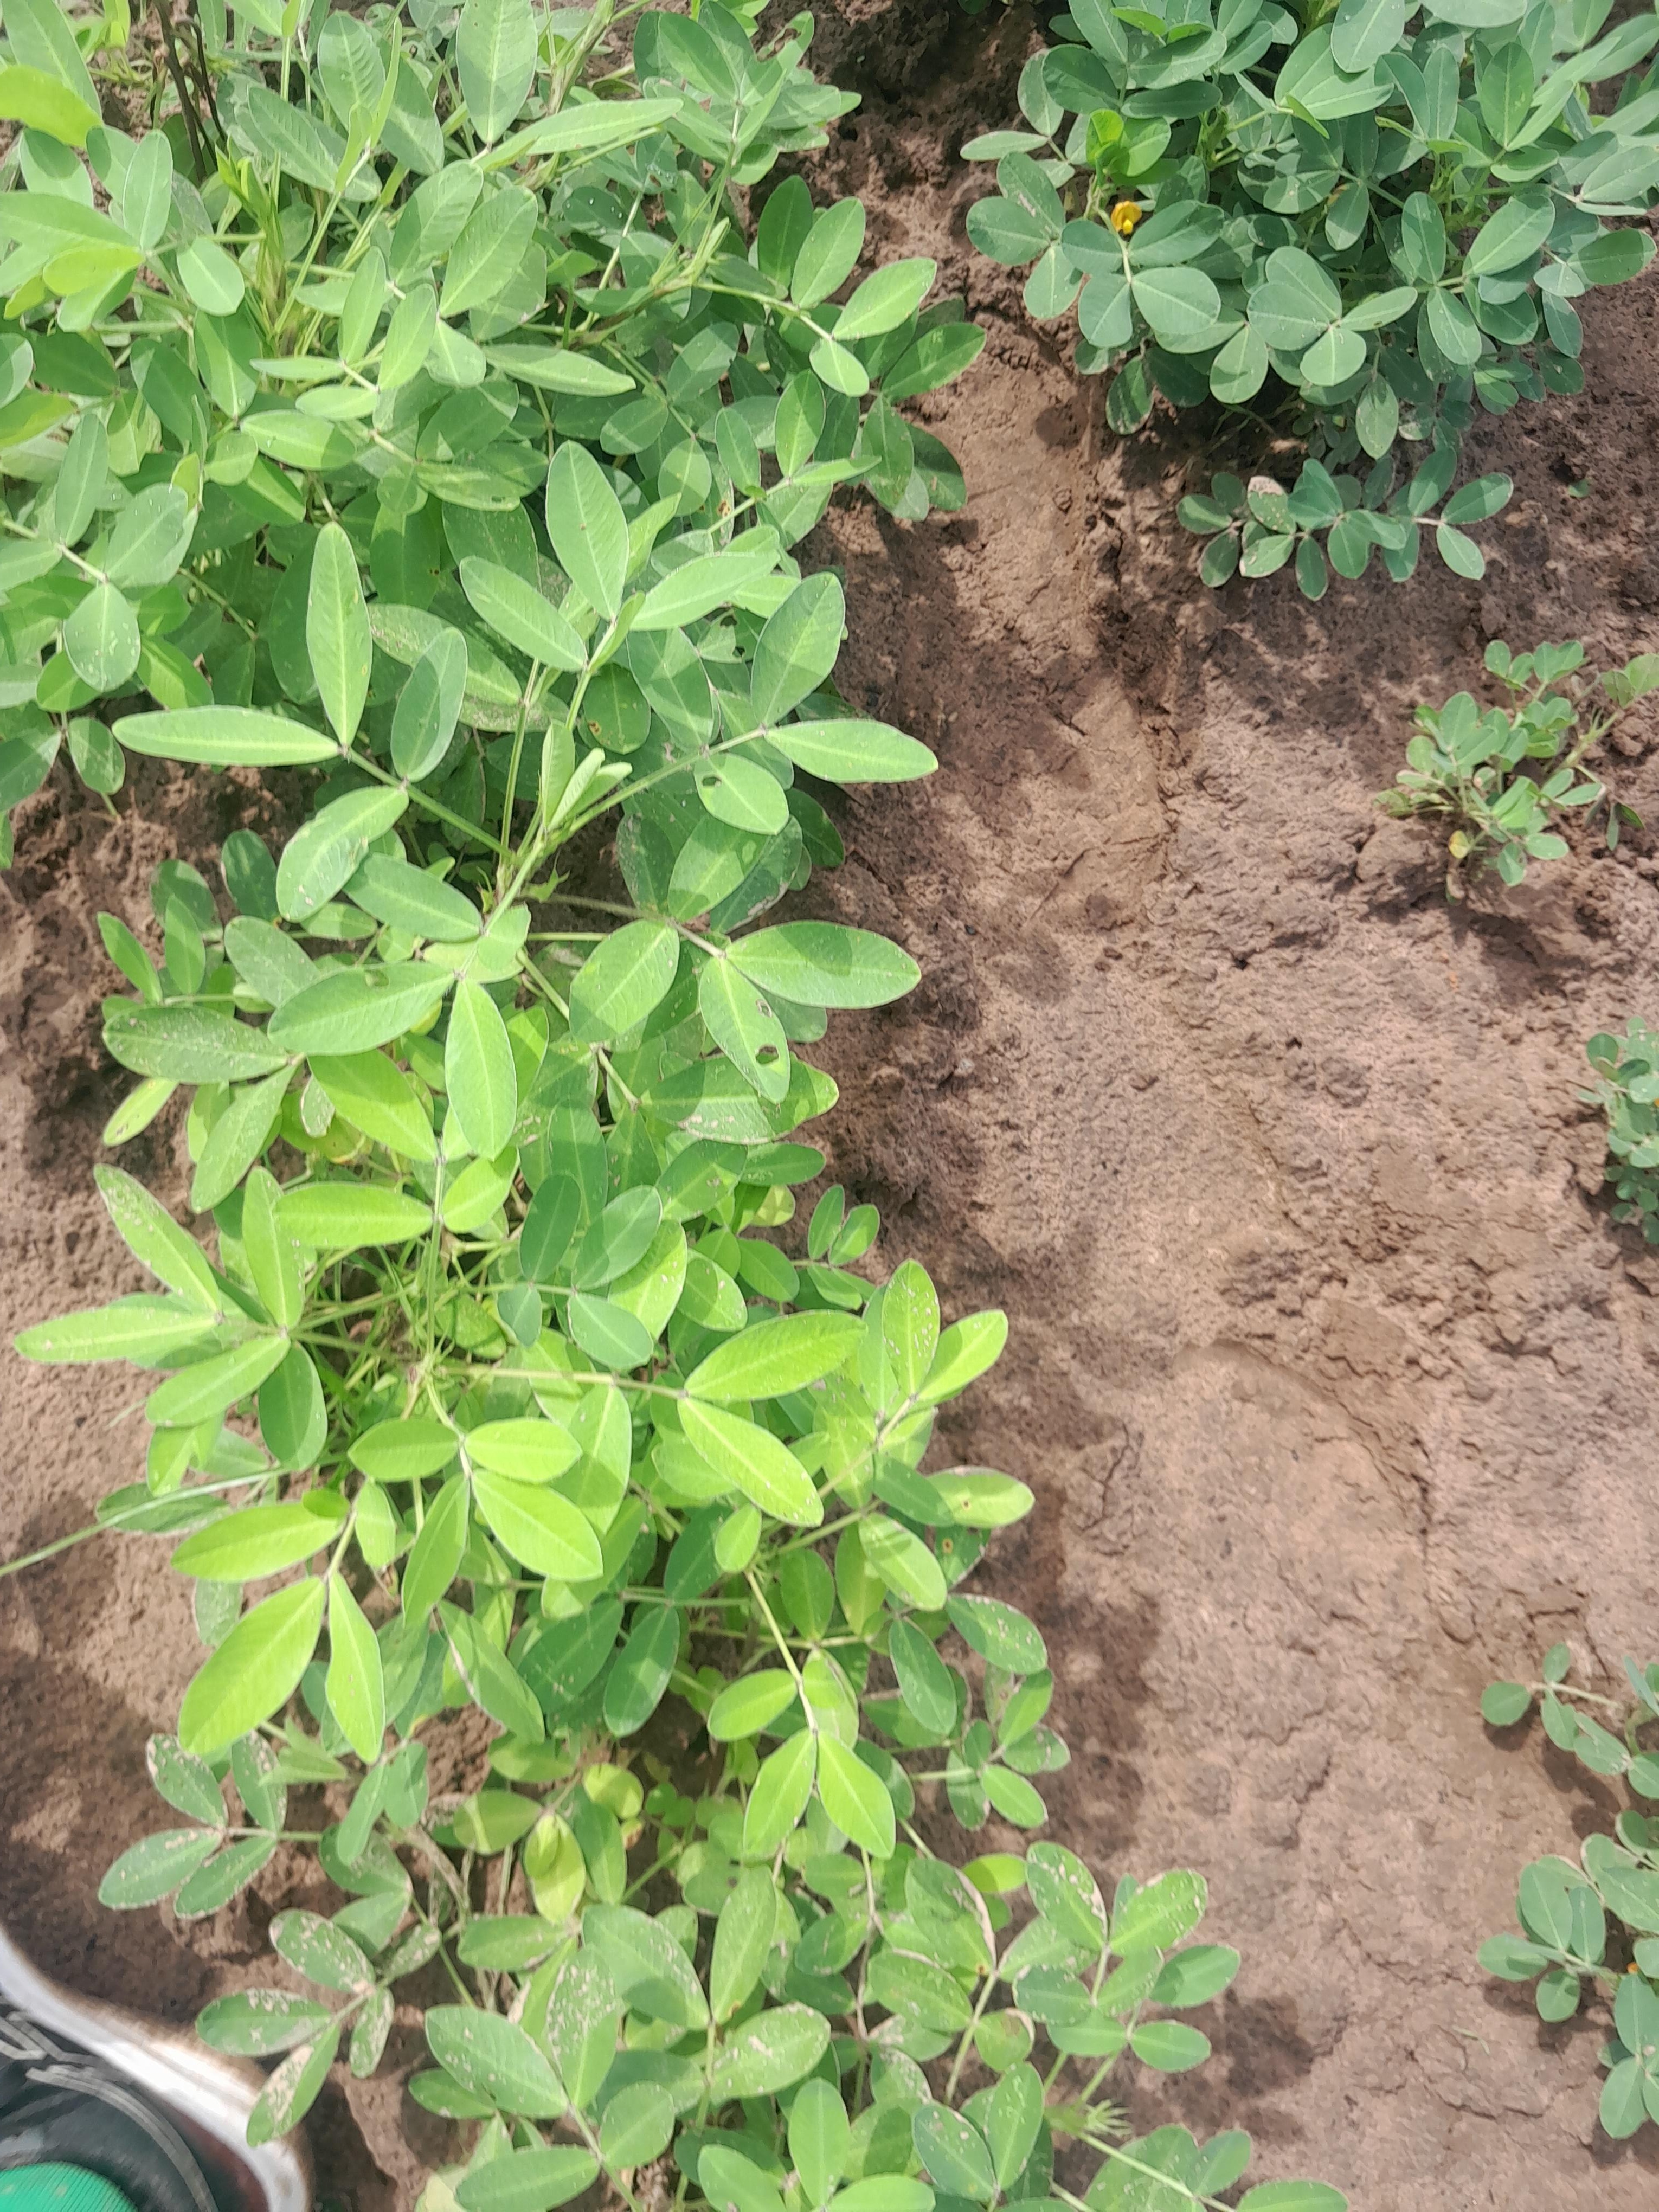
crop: groundnut
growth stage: flowering
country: Senegal
